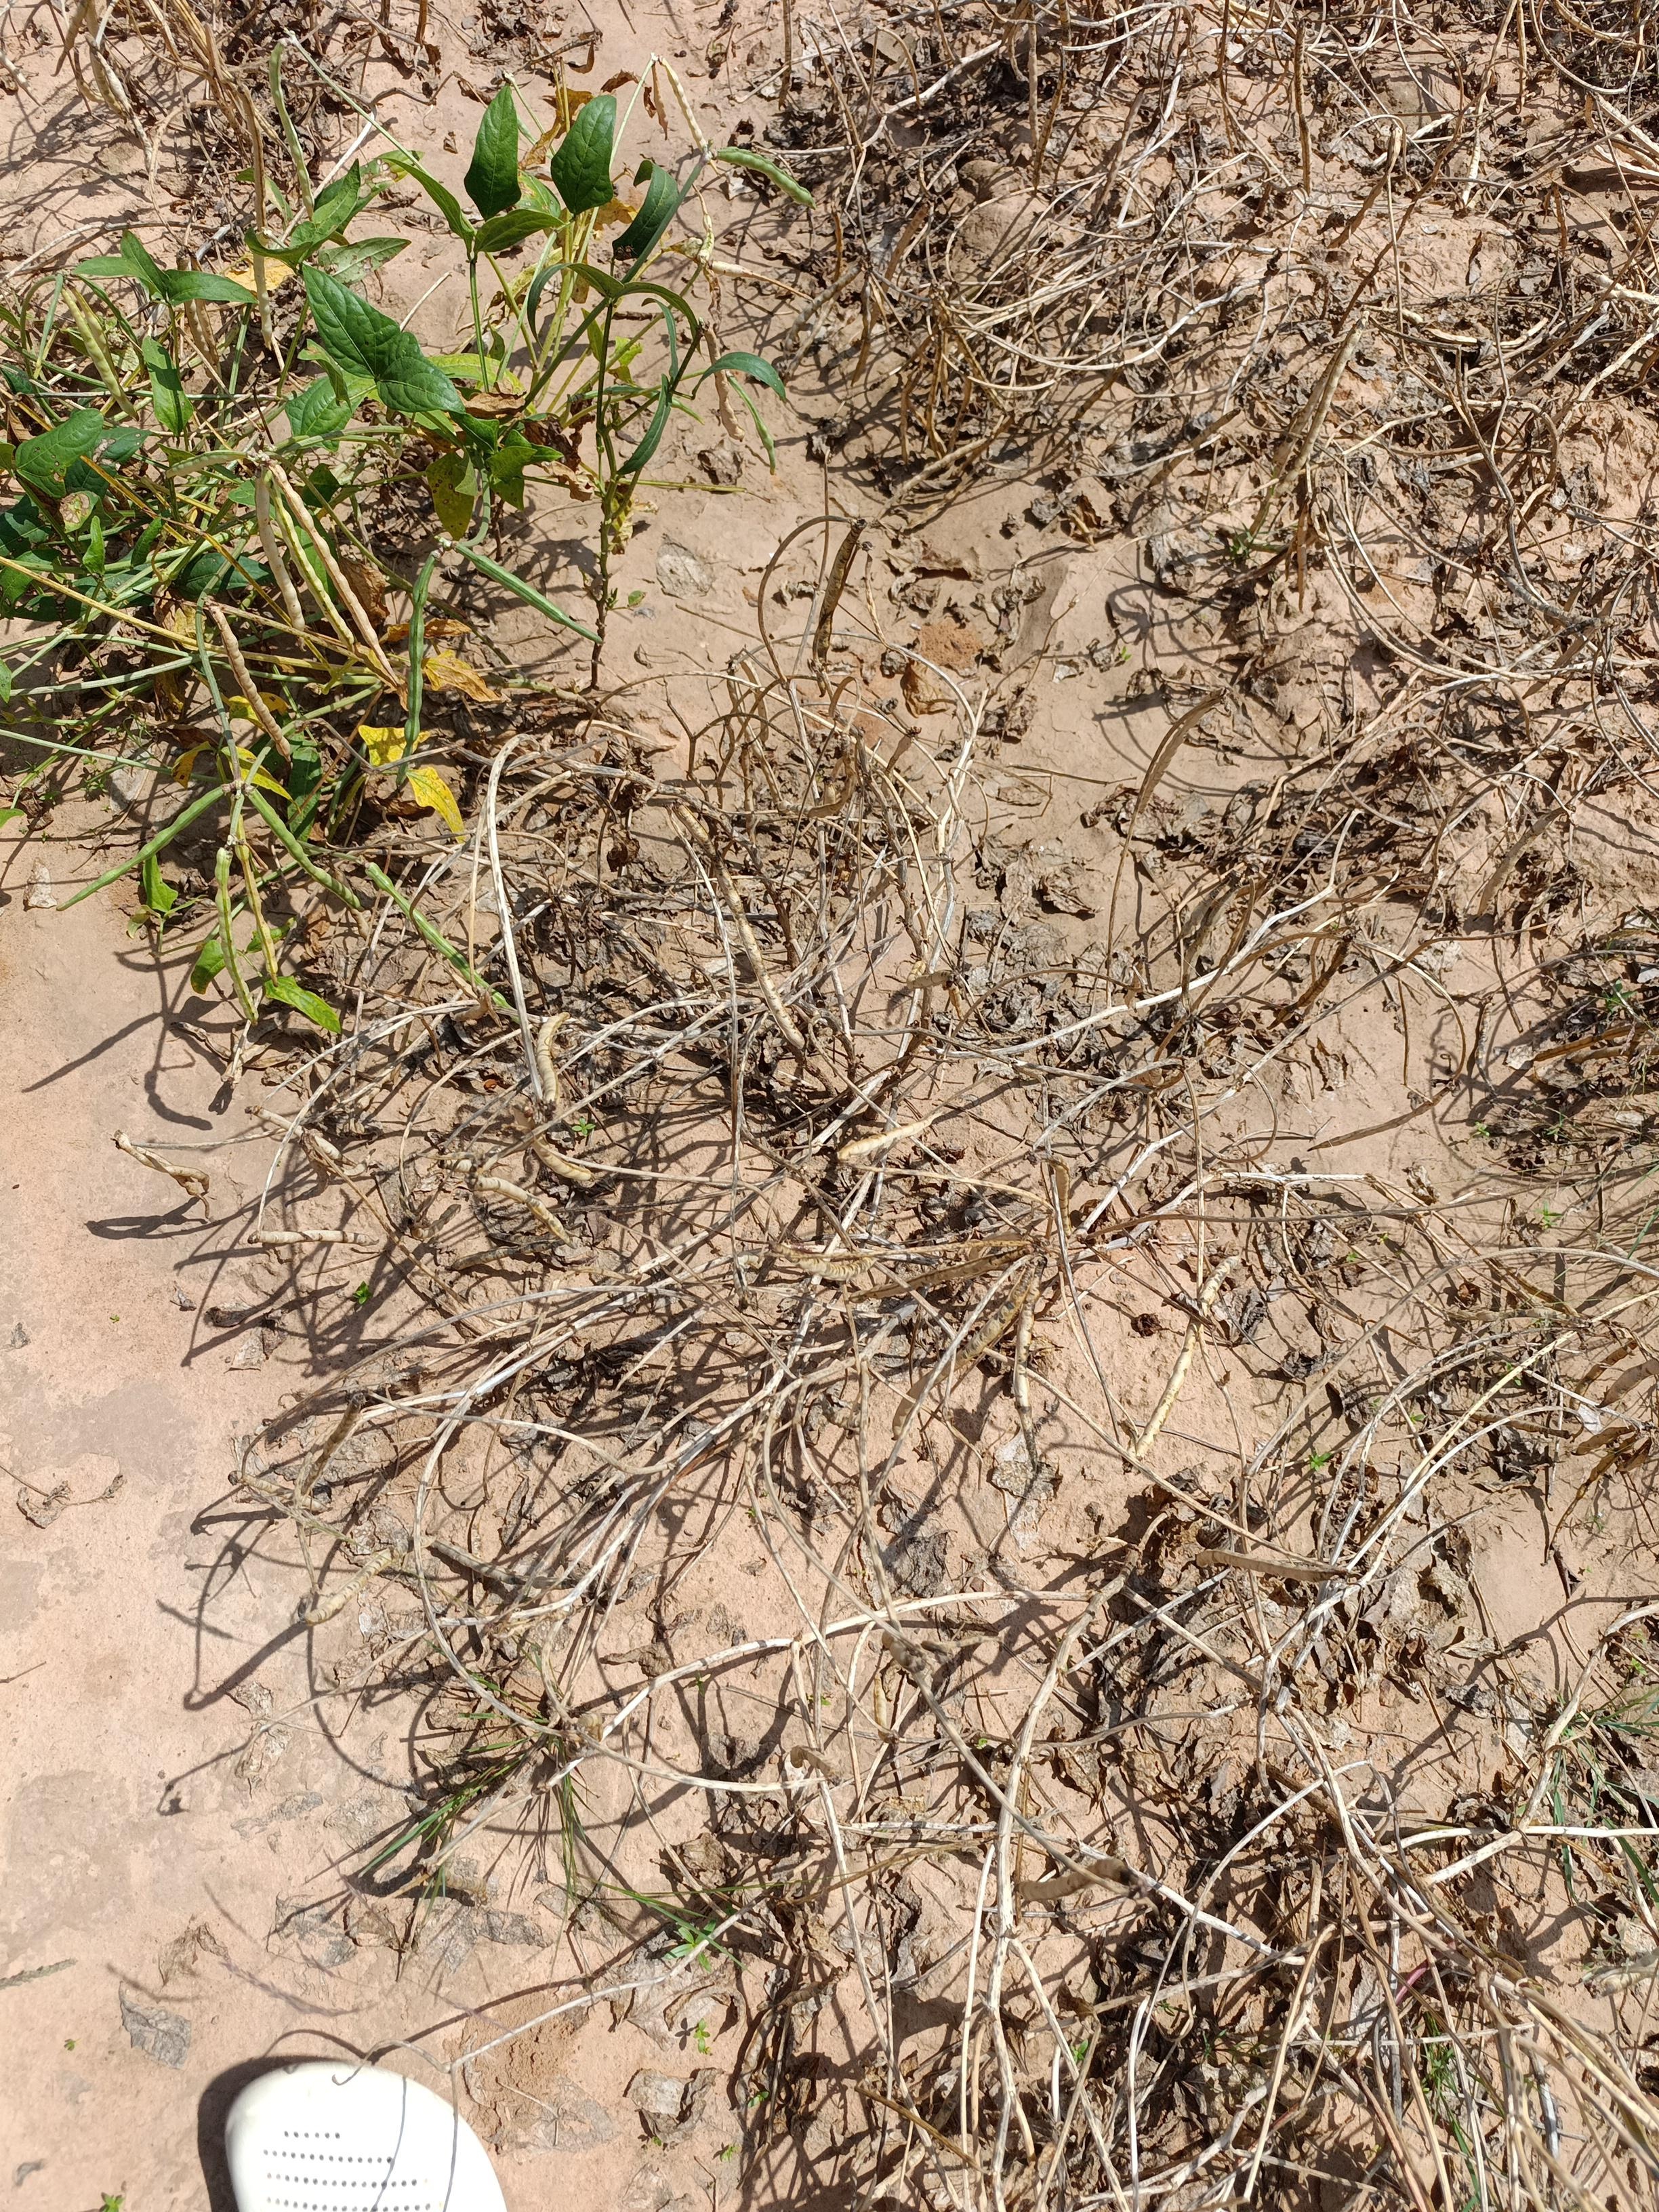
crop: cowpea
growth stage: maturity
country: Nigeria
